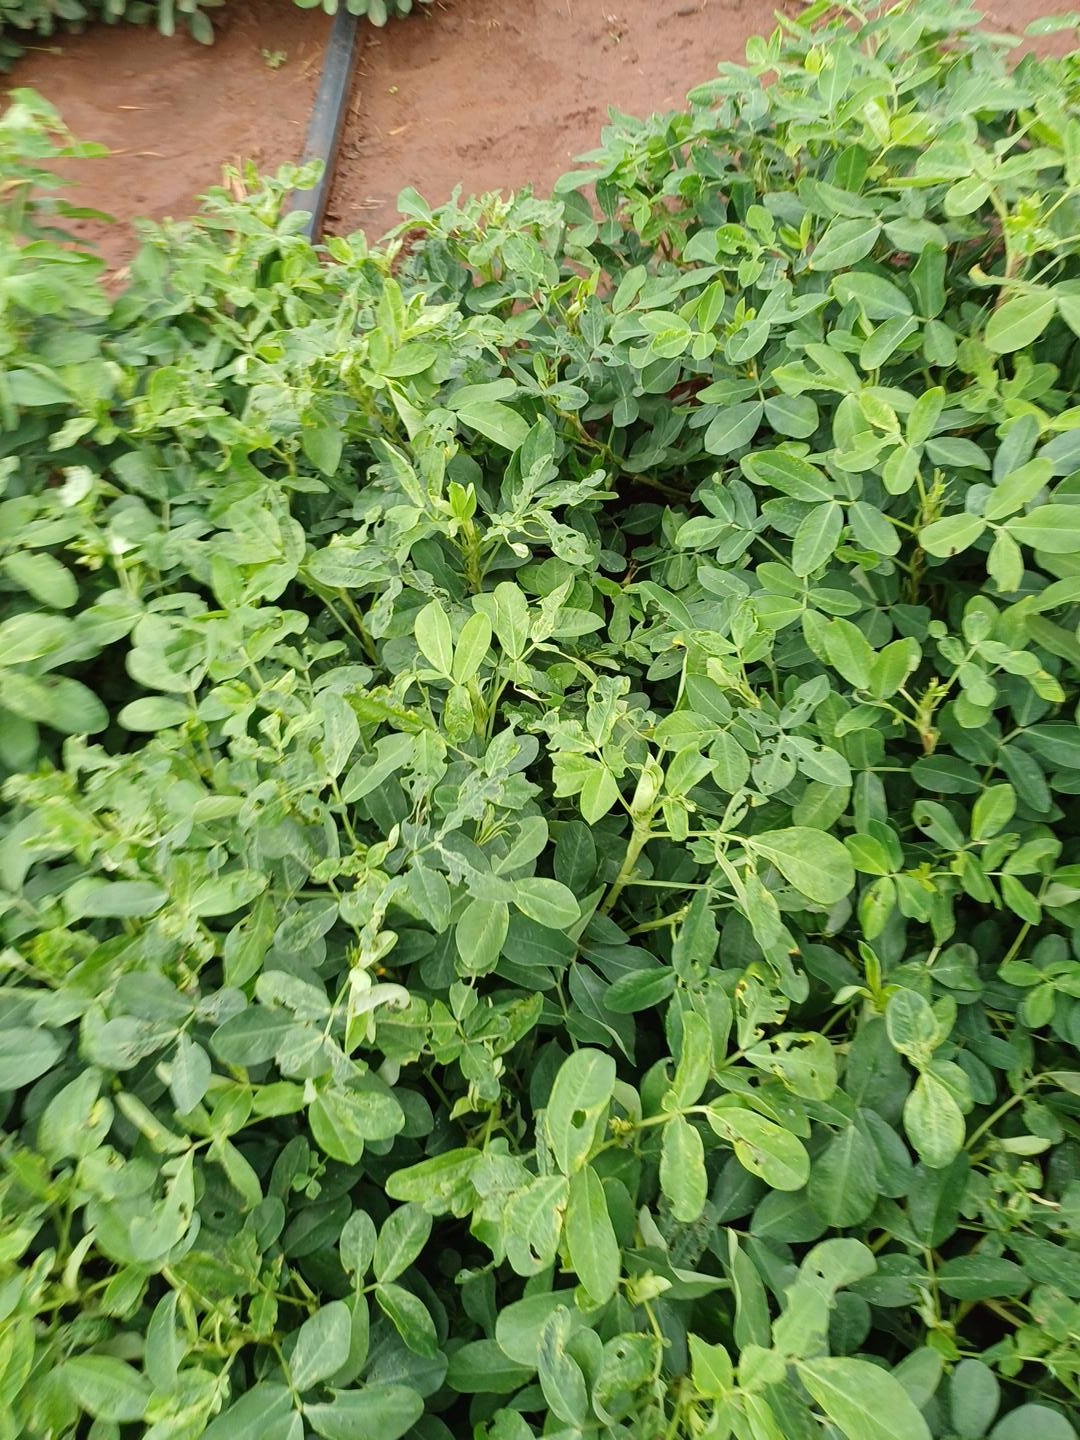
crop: groundnut
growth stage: pegging
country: Kenya
